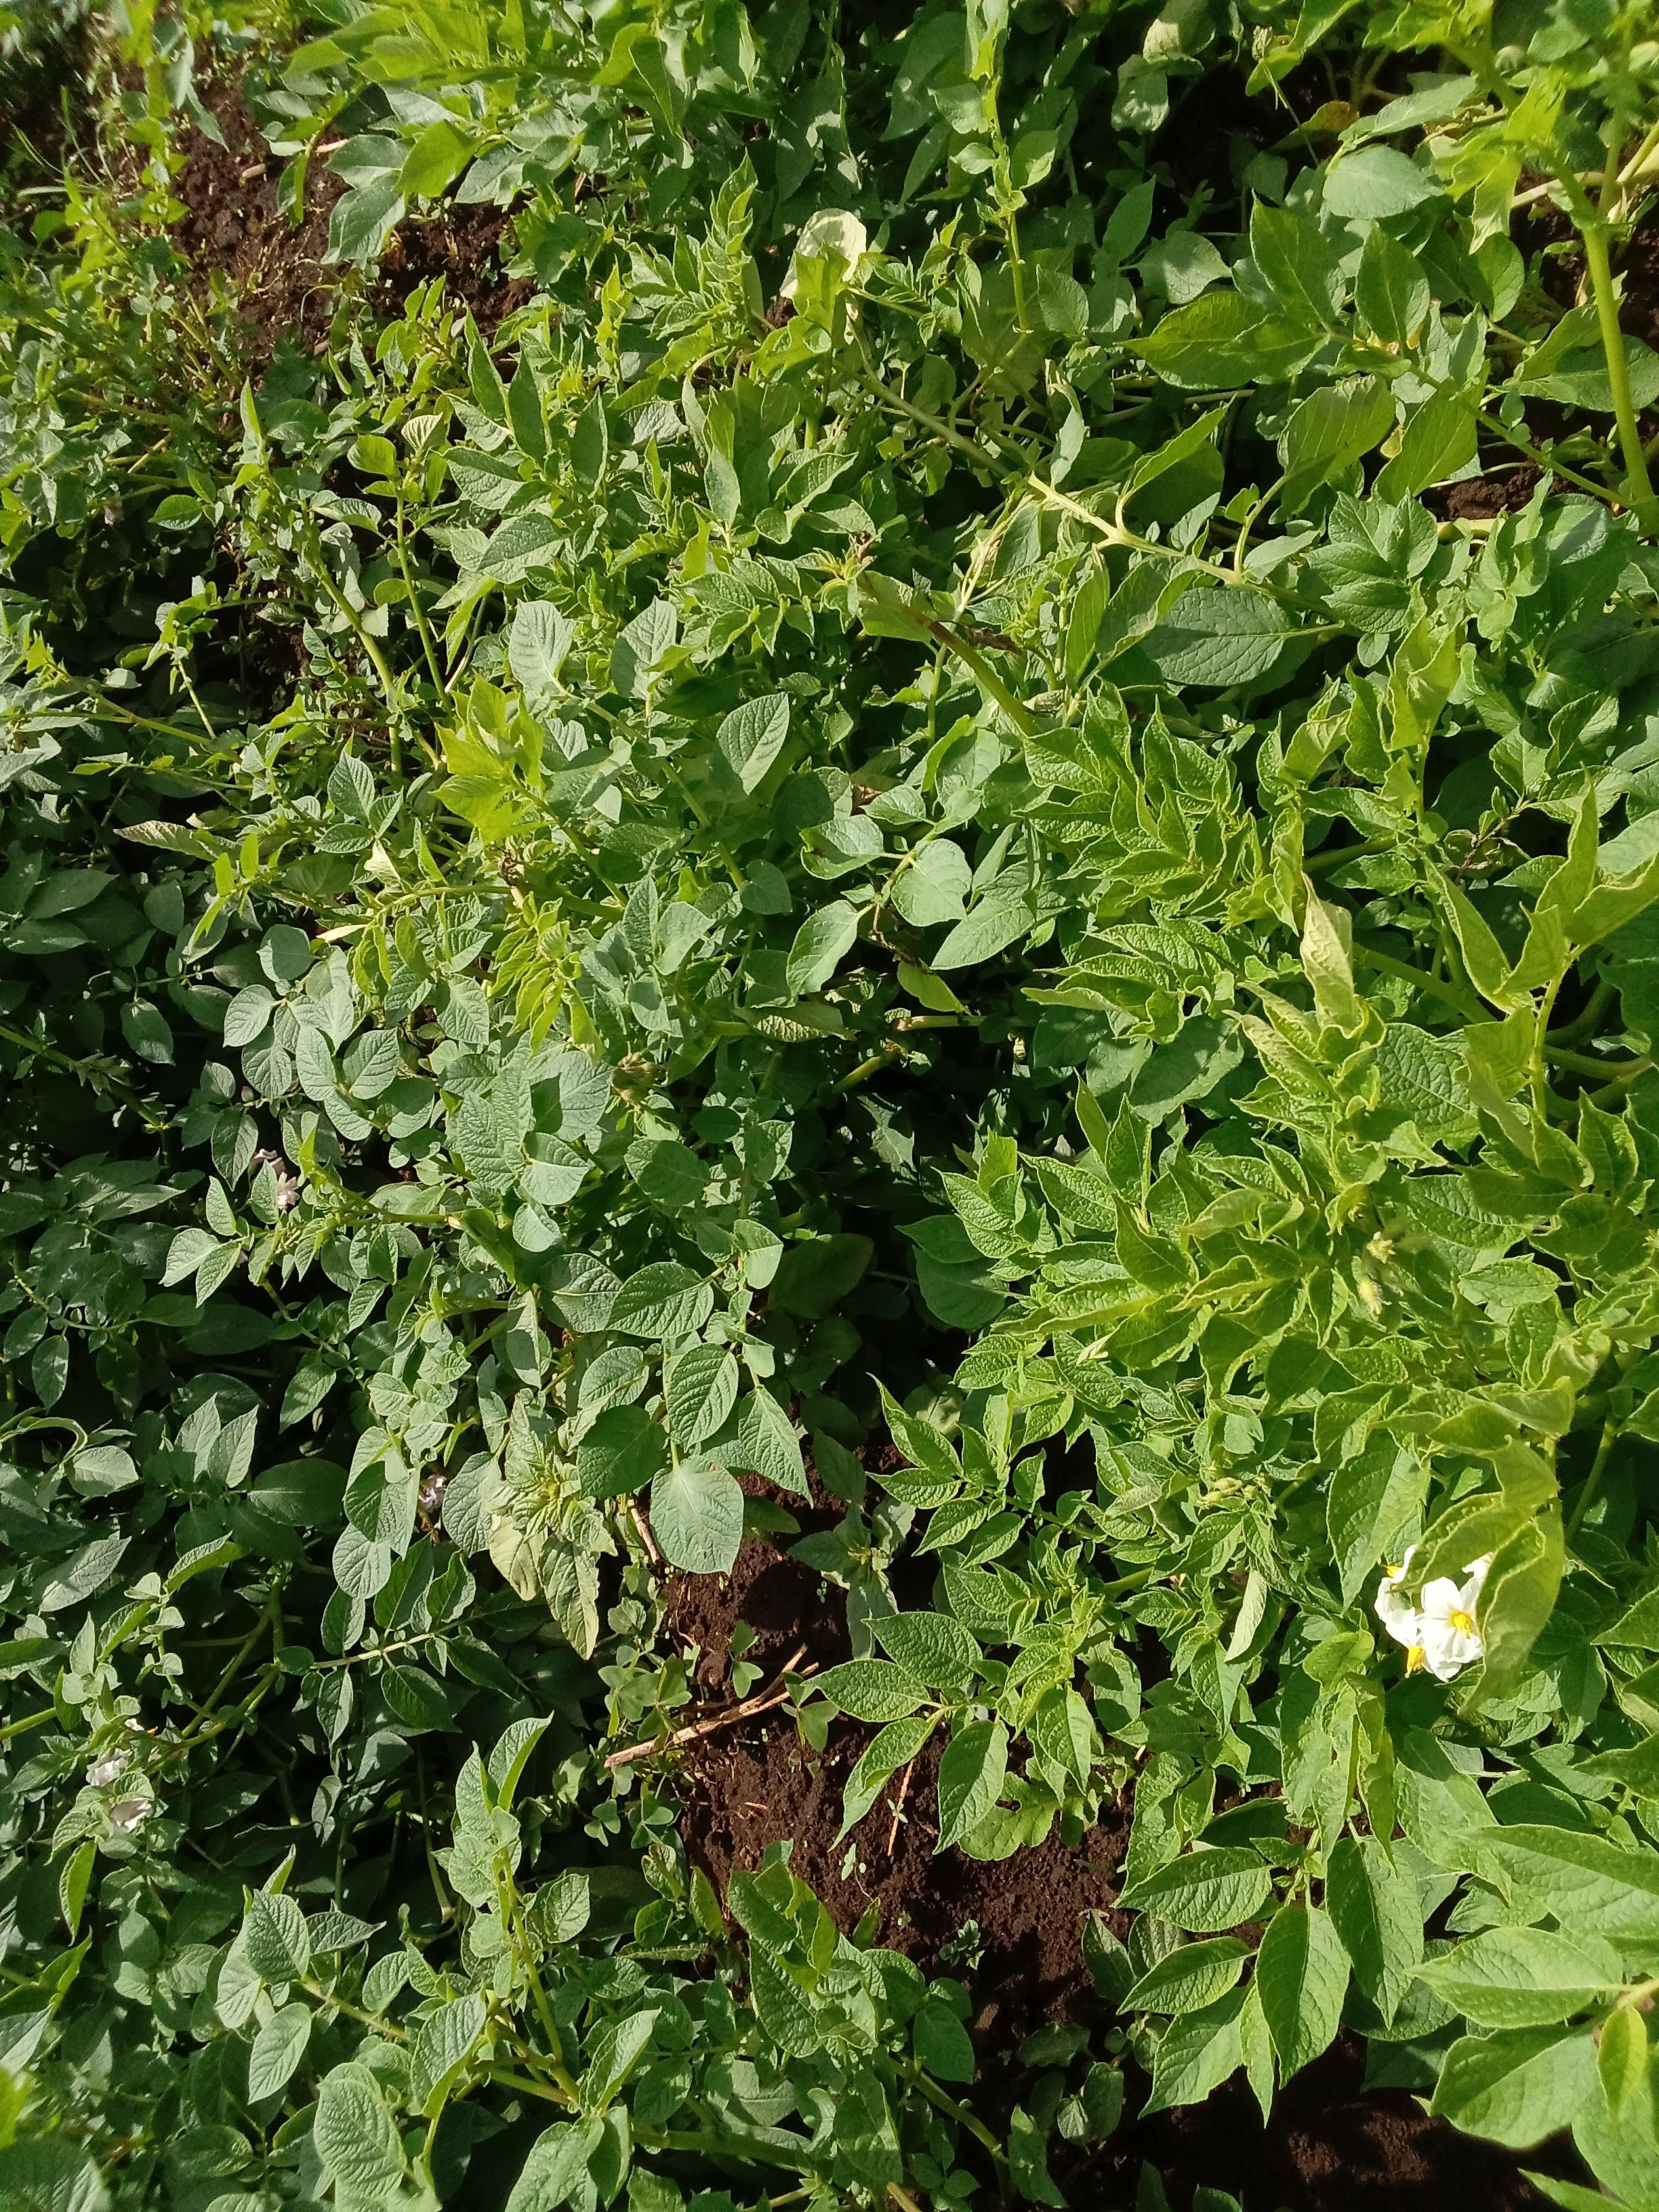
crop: potato
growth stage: vegetative
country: Kenya
